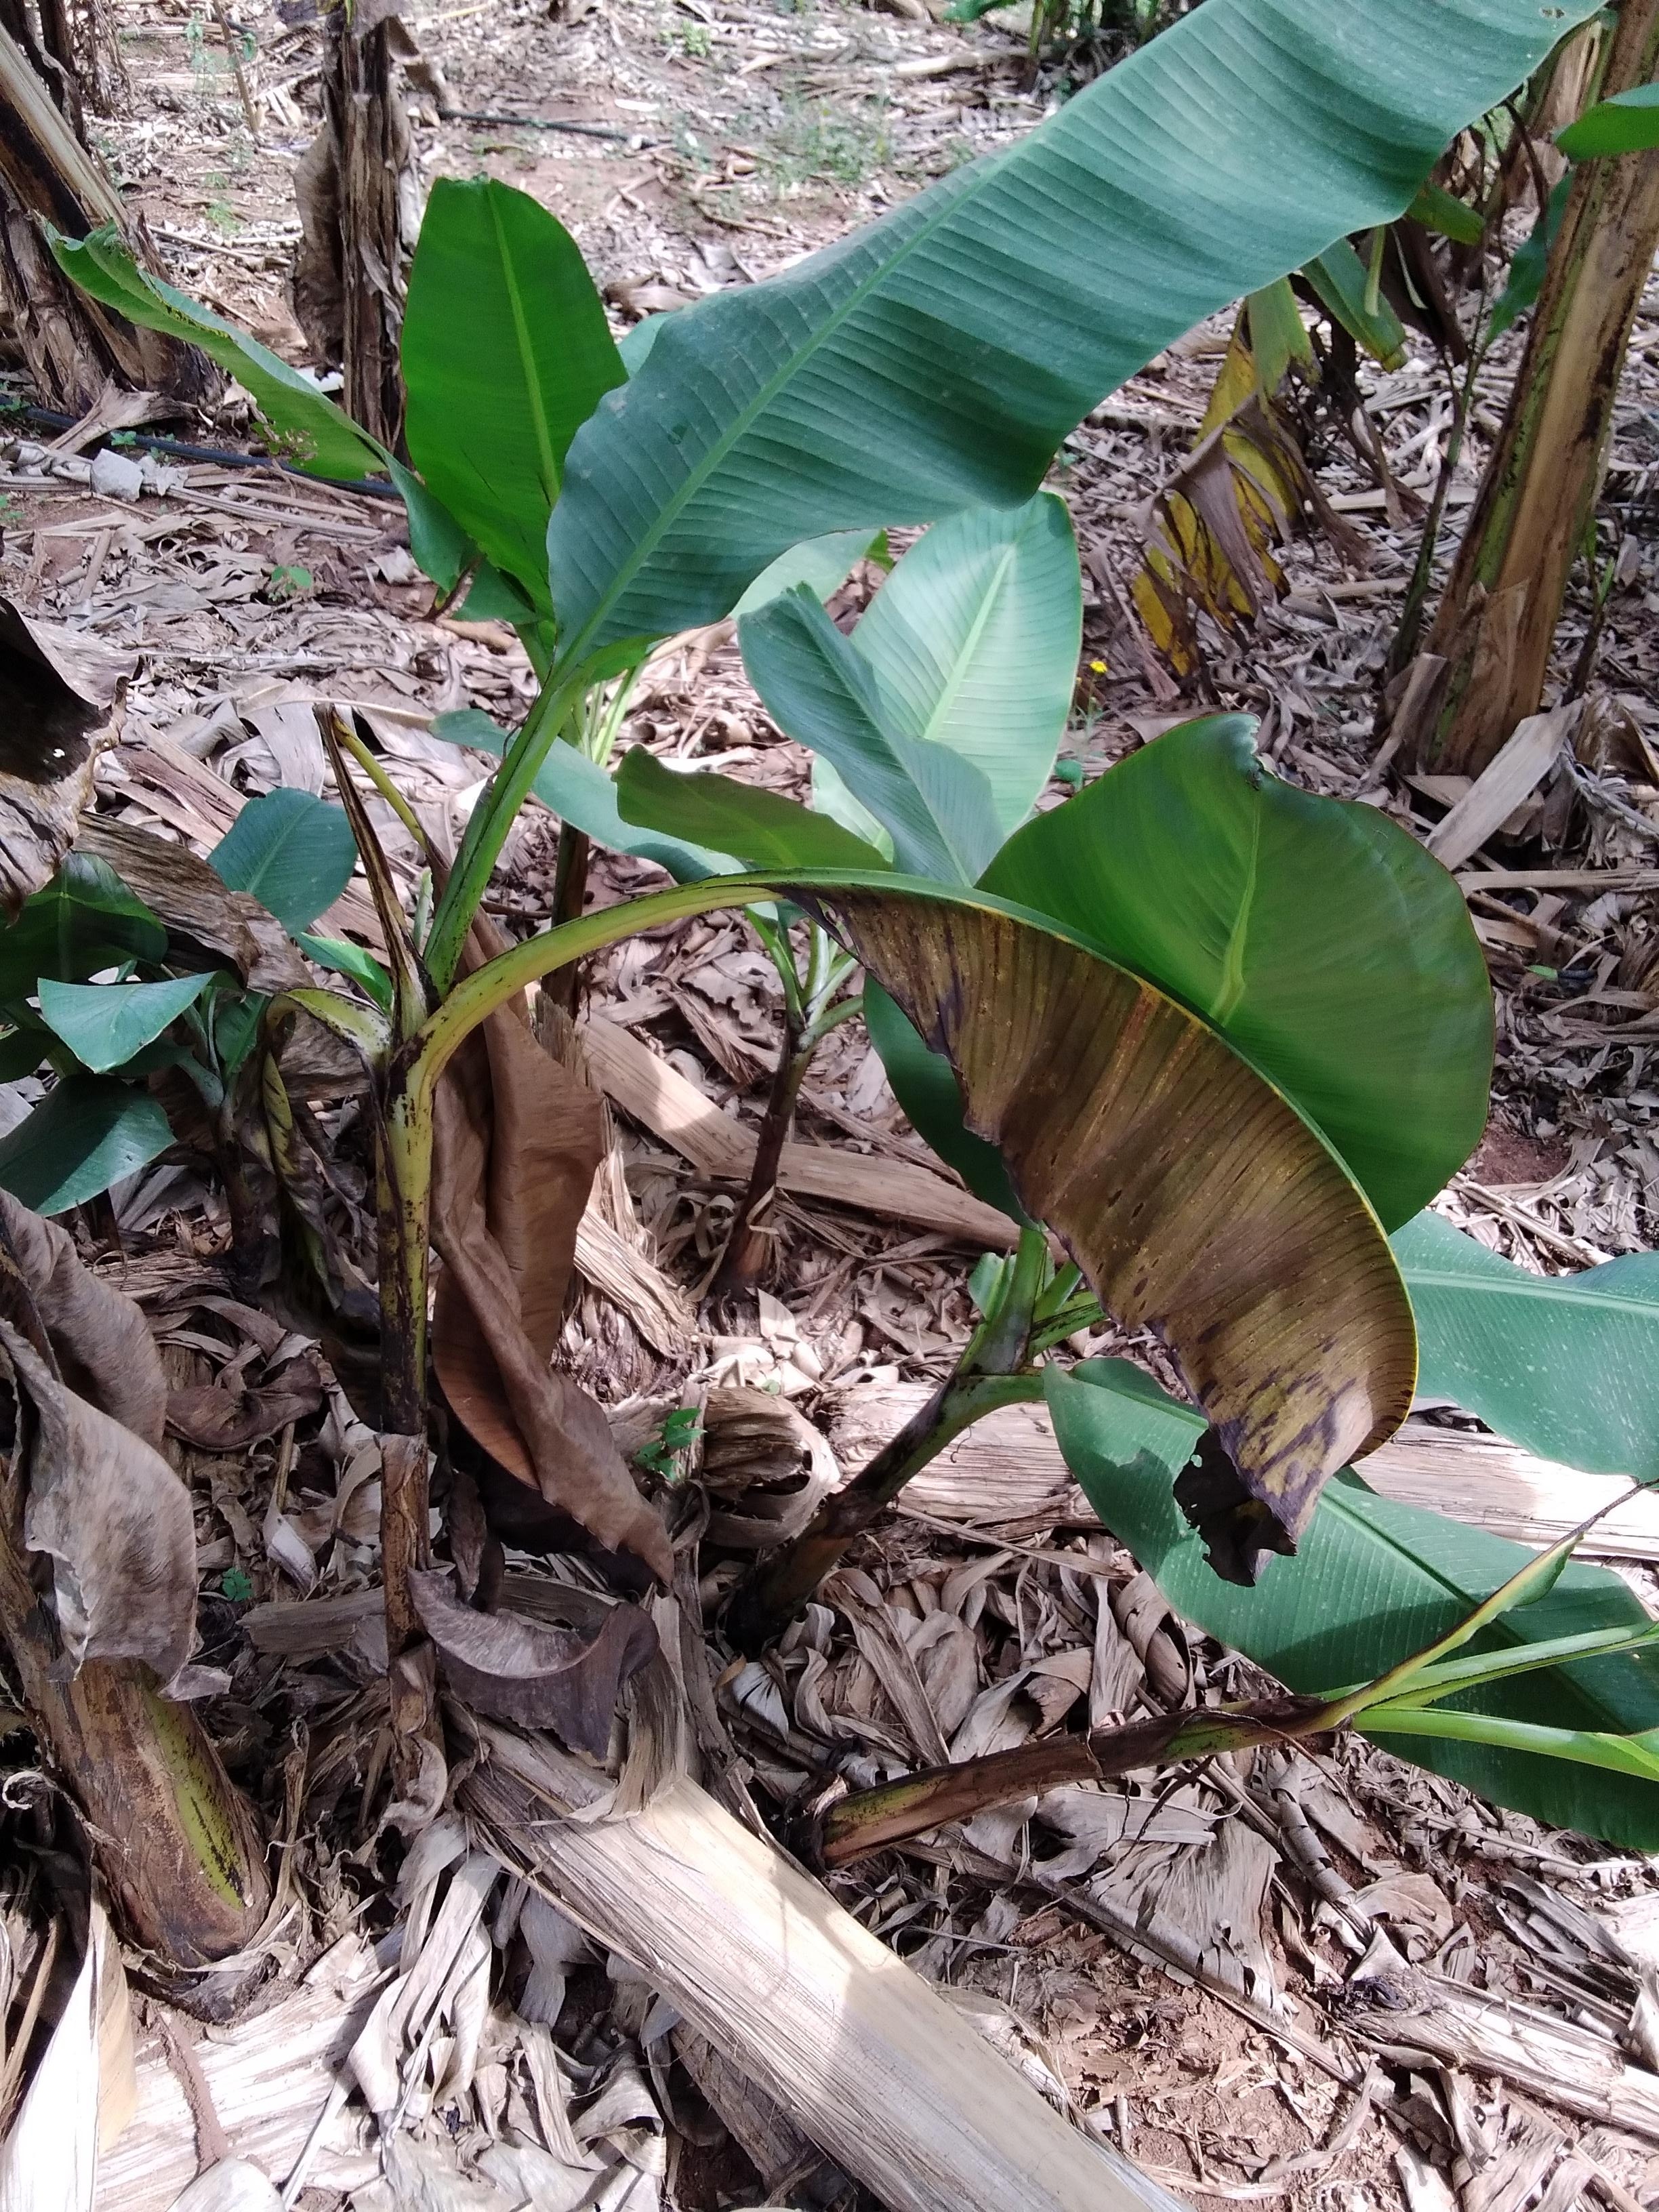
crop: banana
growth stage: vegetative
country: Uganda
